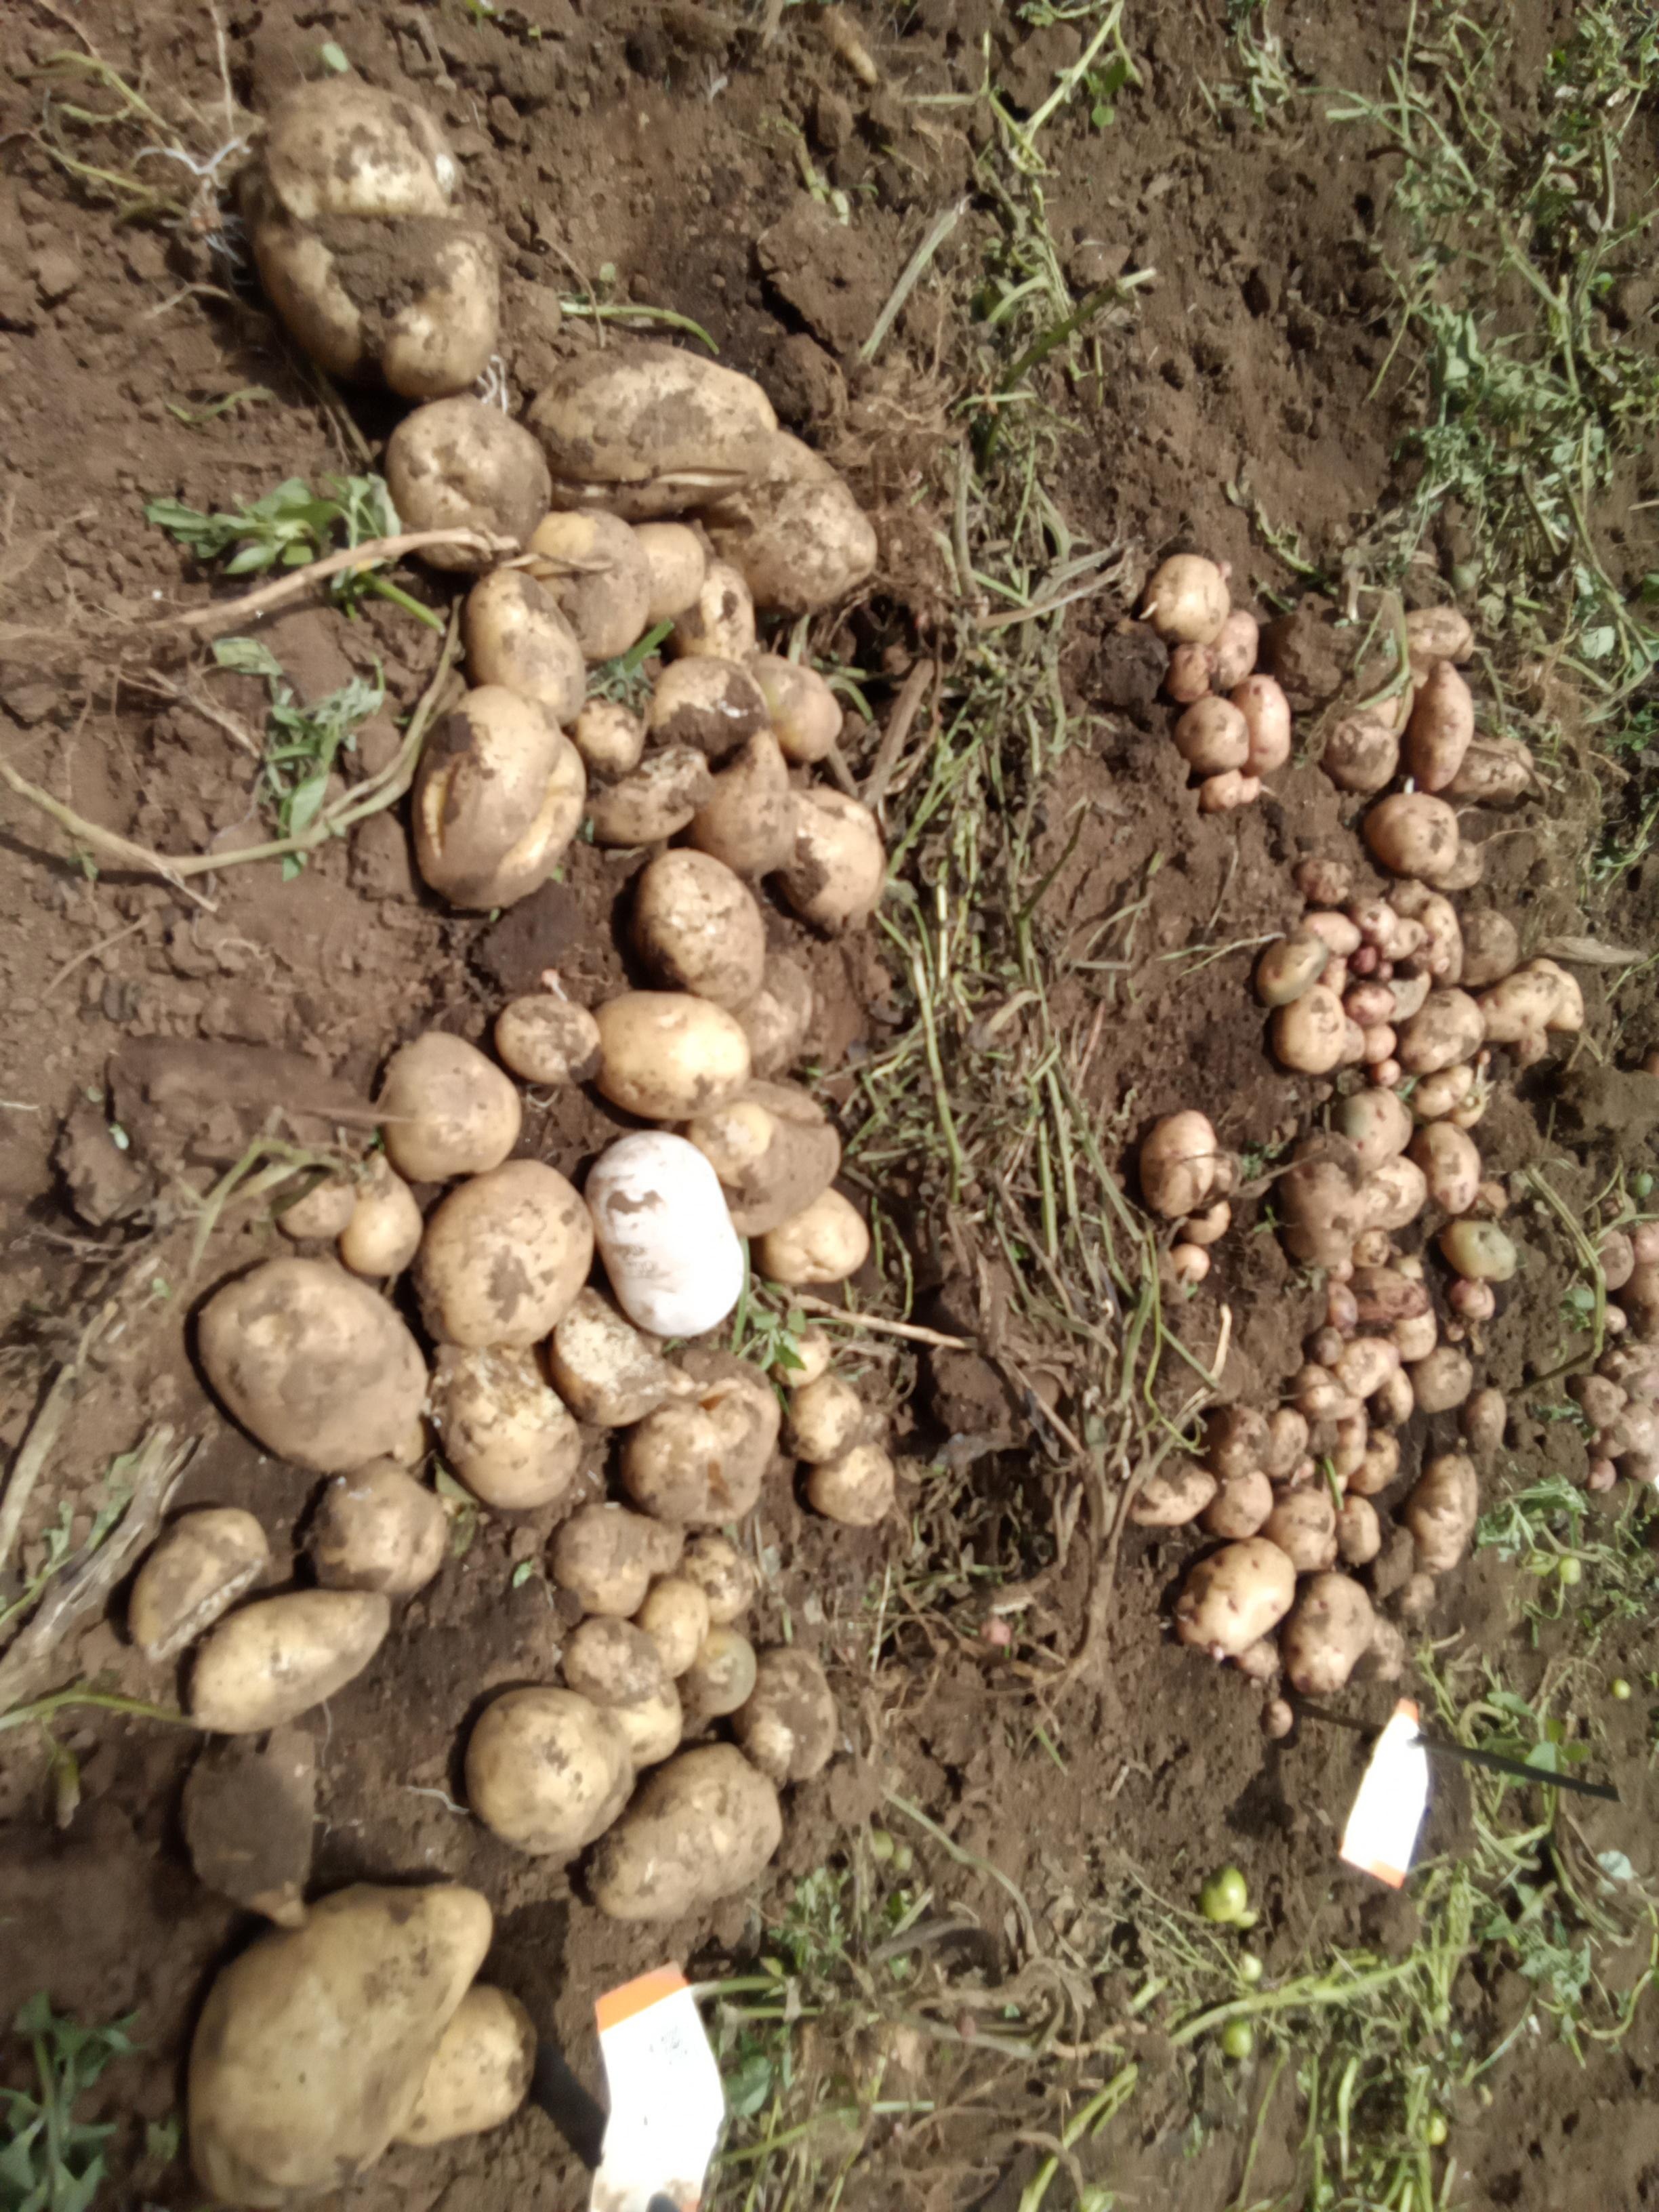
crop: potato
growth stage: harvest
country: Kenya
